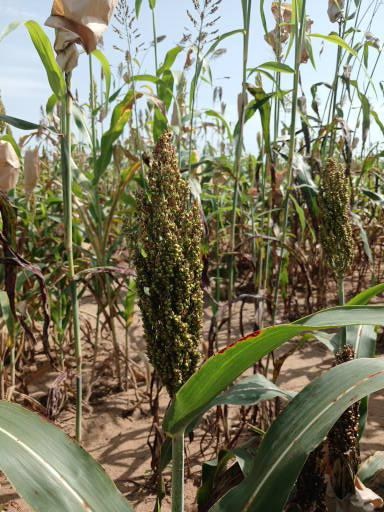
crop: sorghum
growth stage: filling grain
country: Senegal
